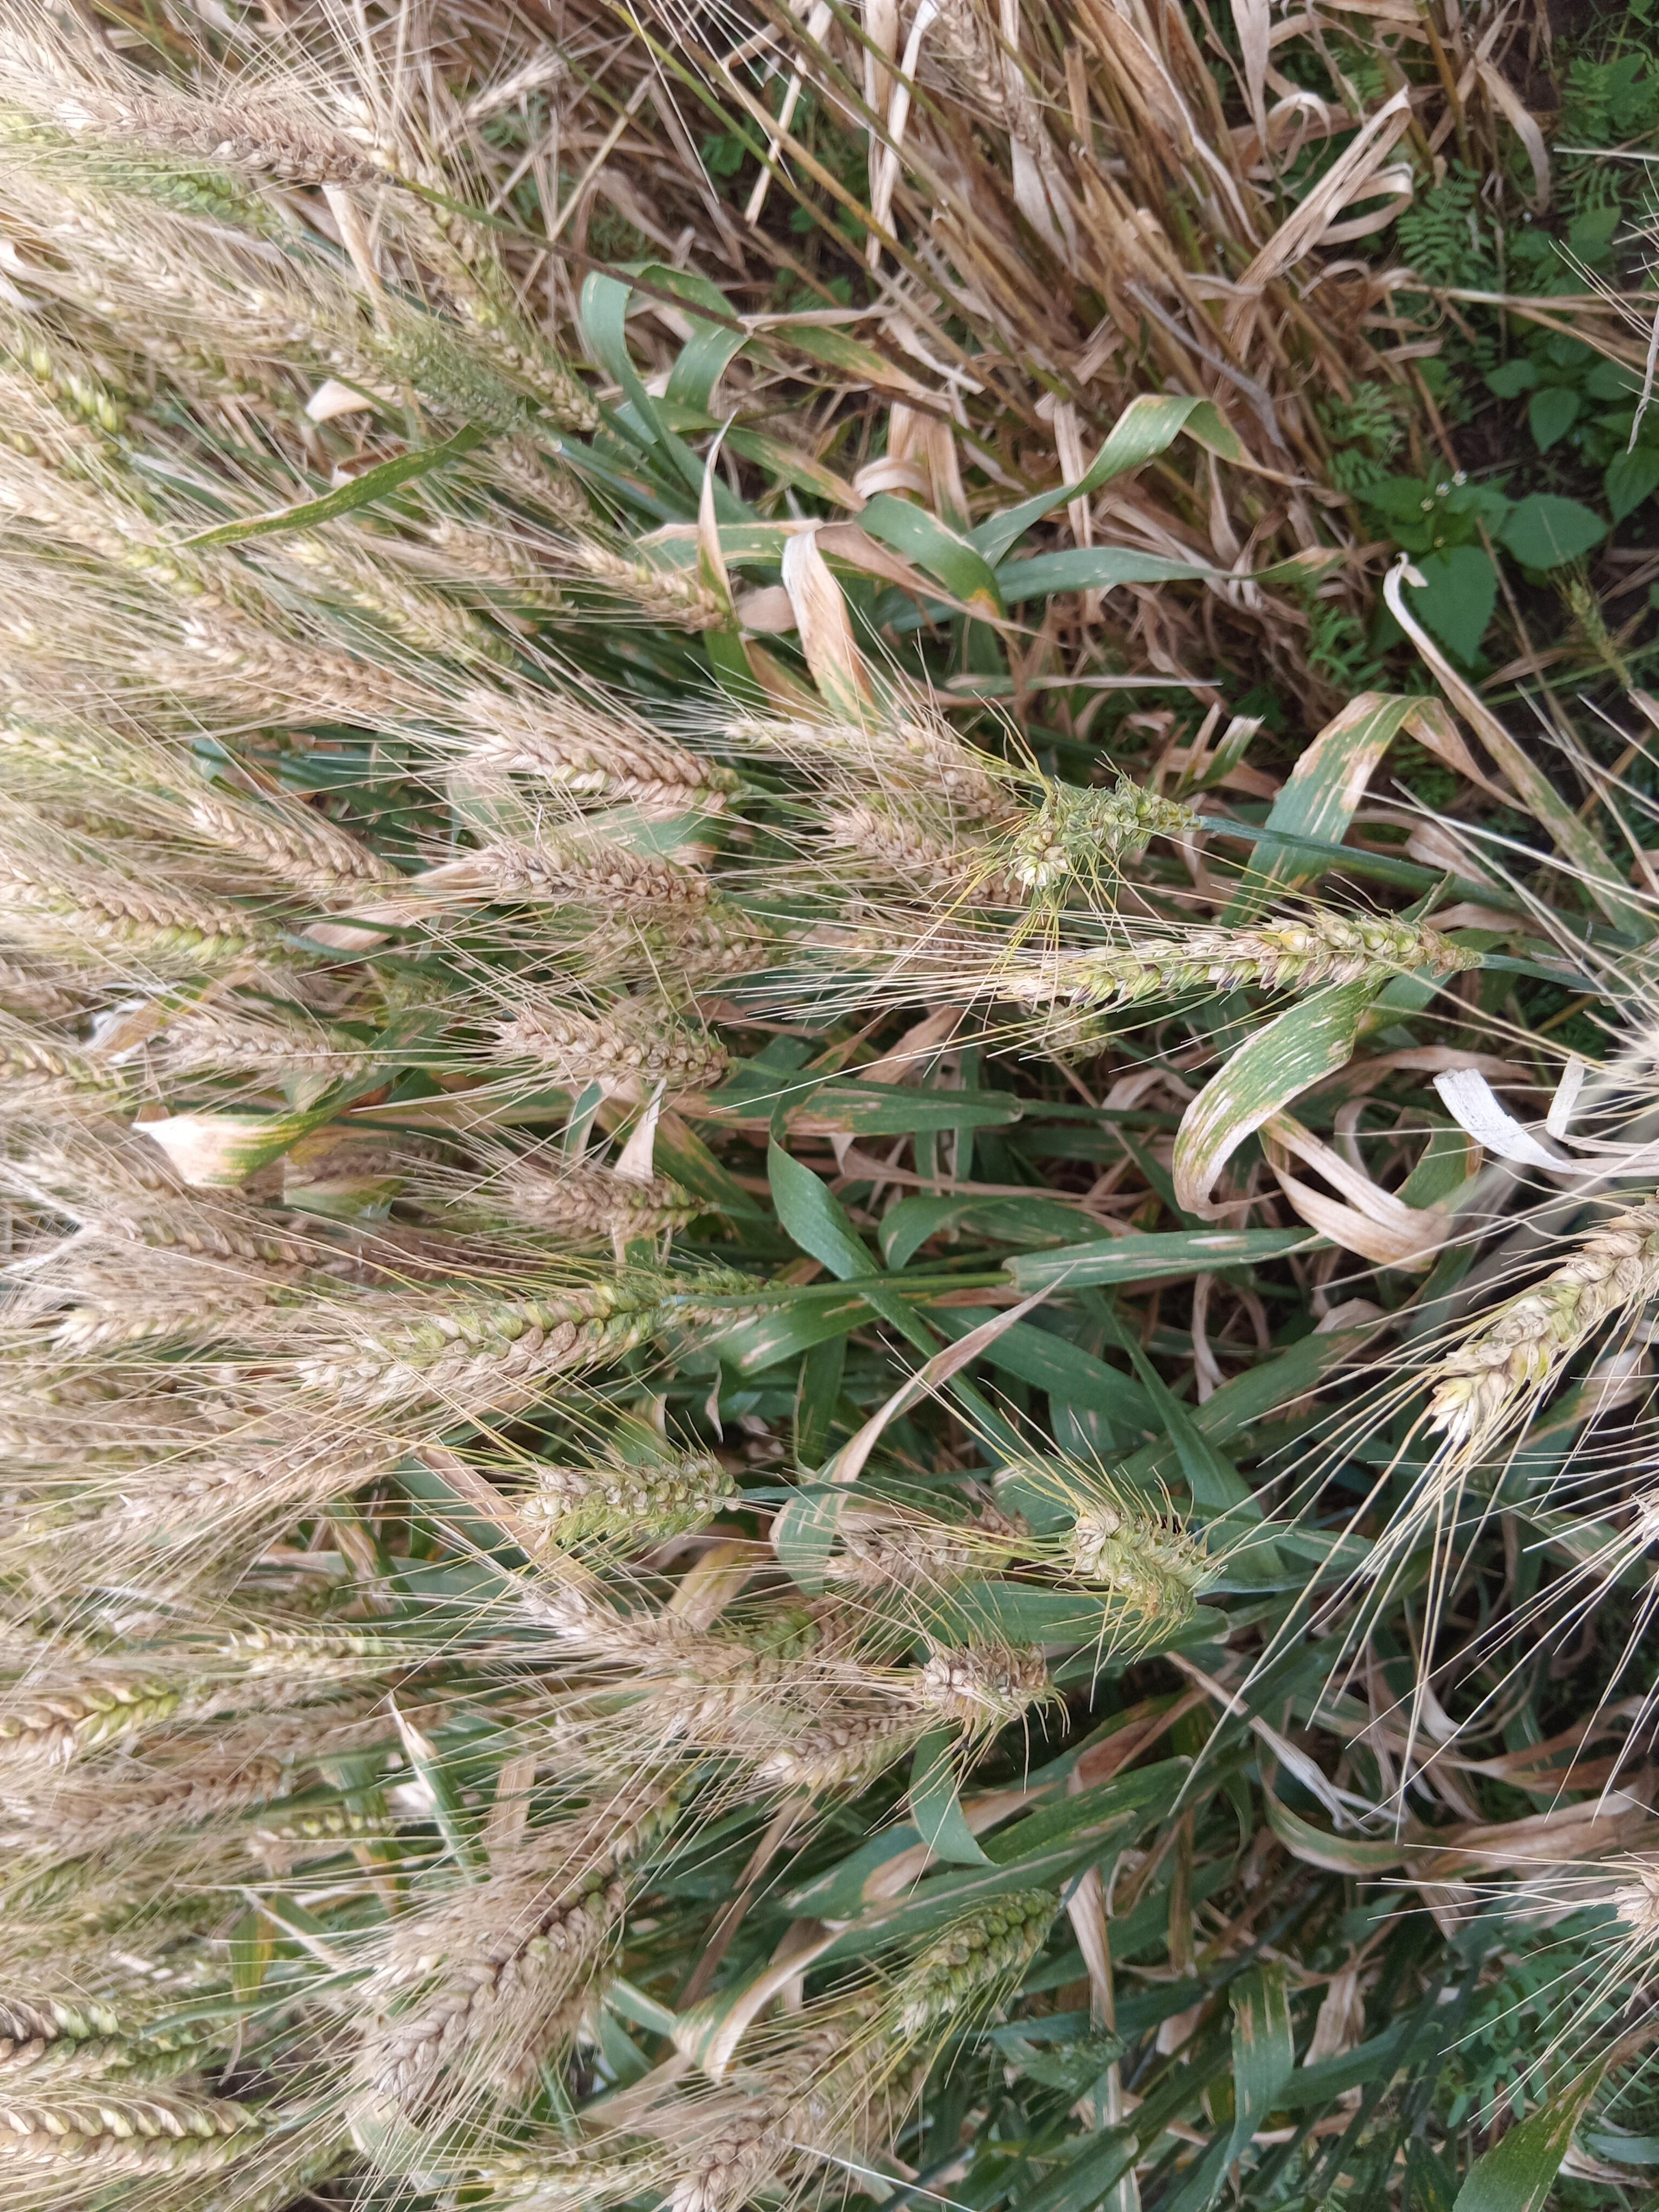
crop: wheat
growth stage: maturity
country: Kenya
